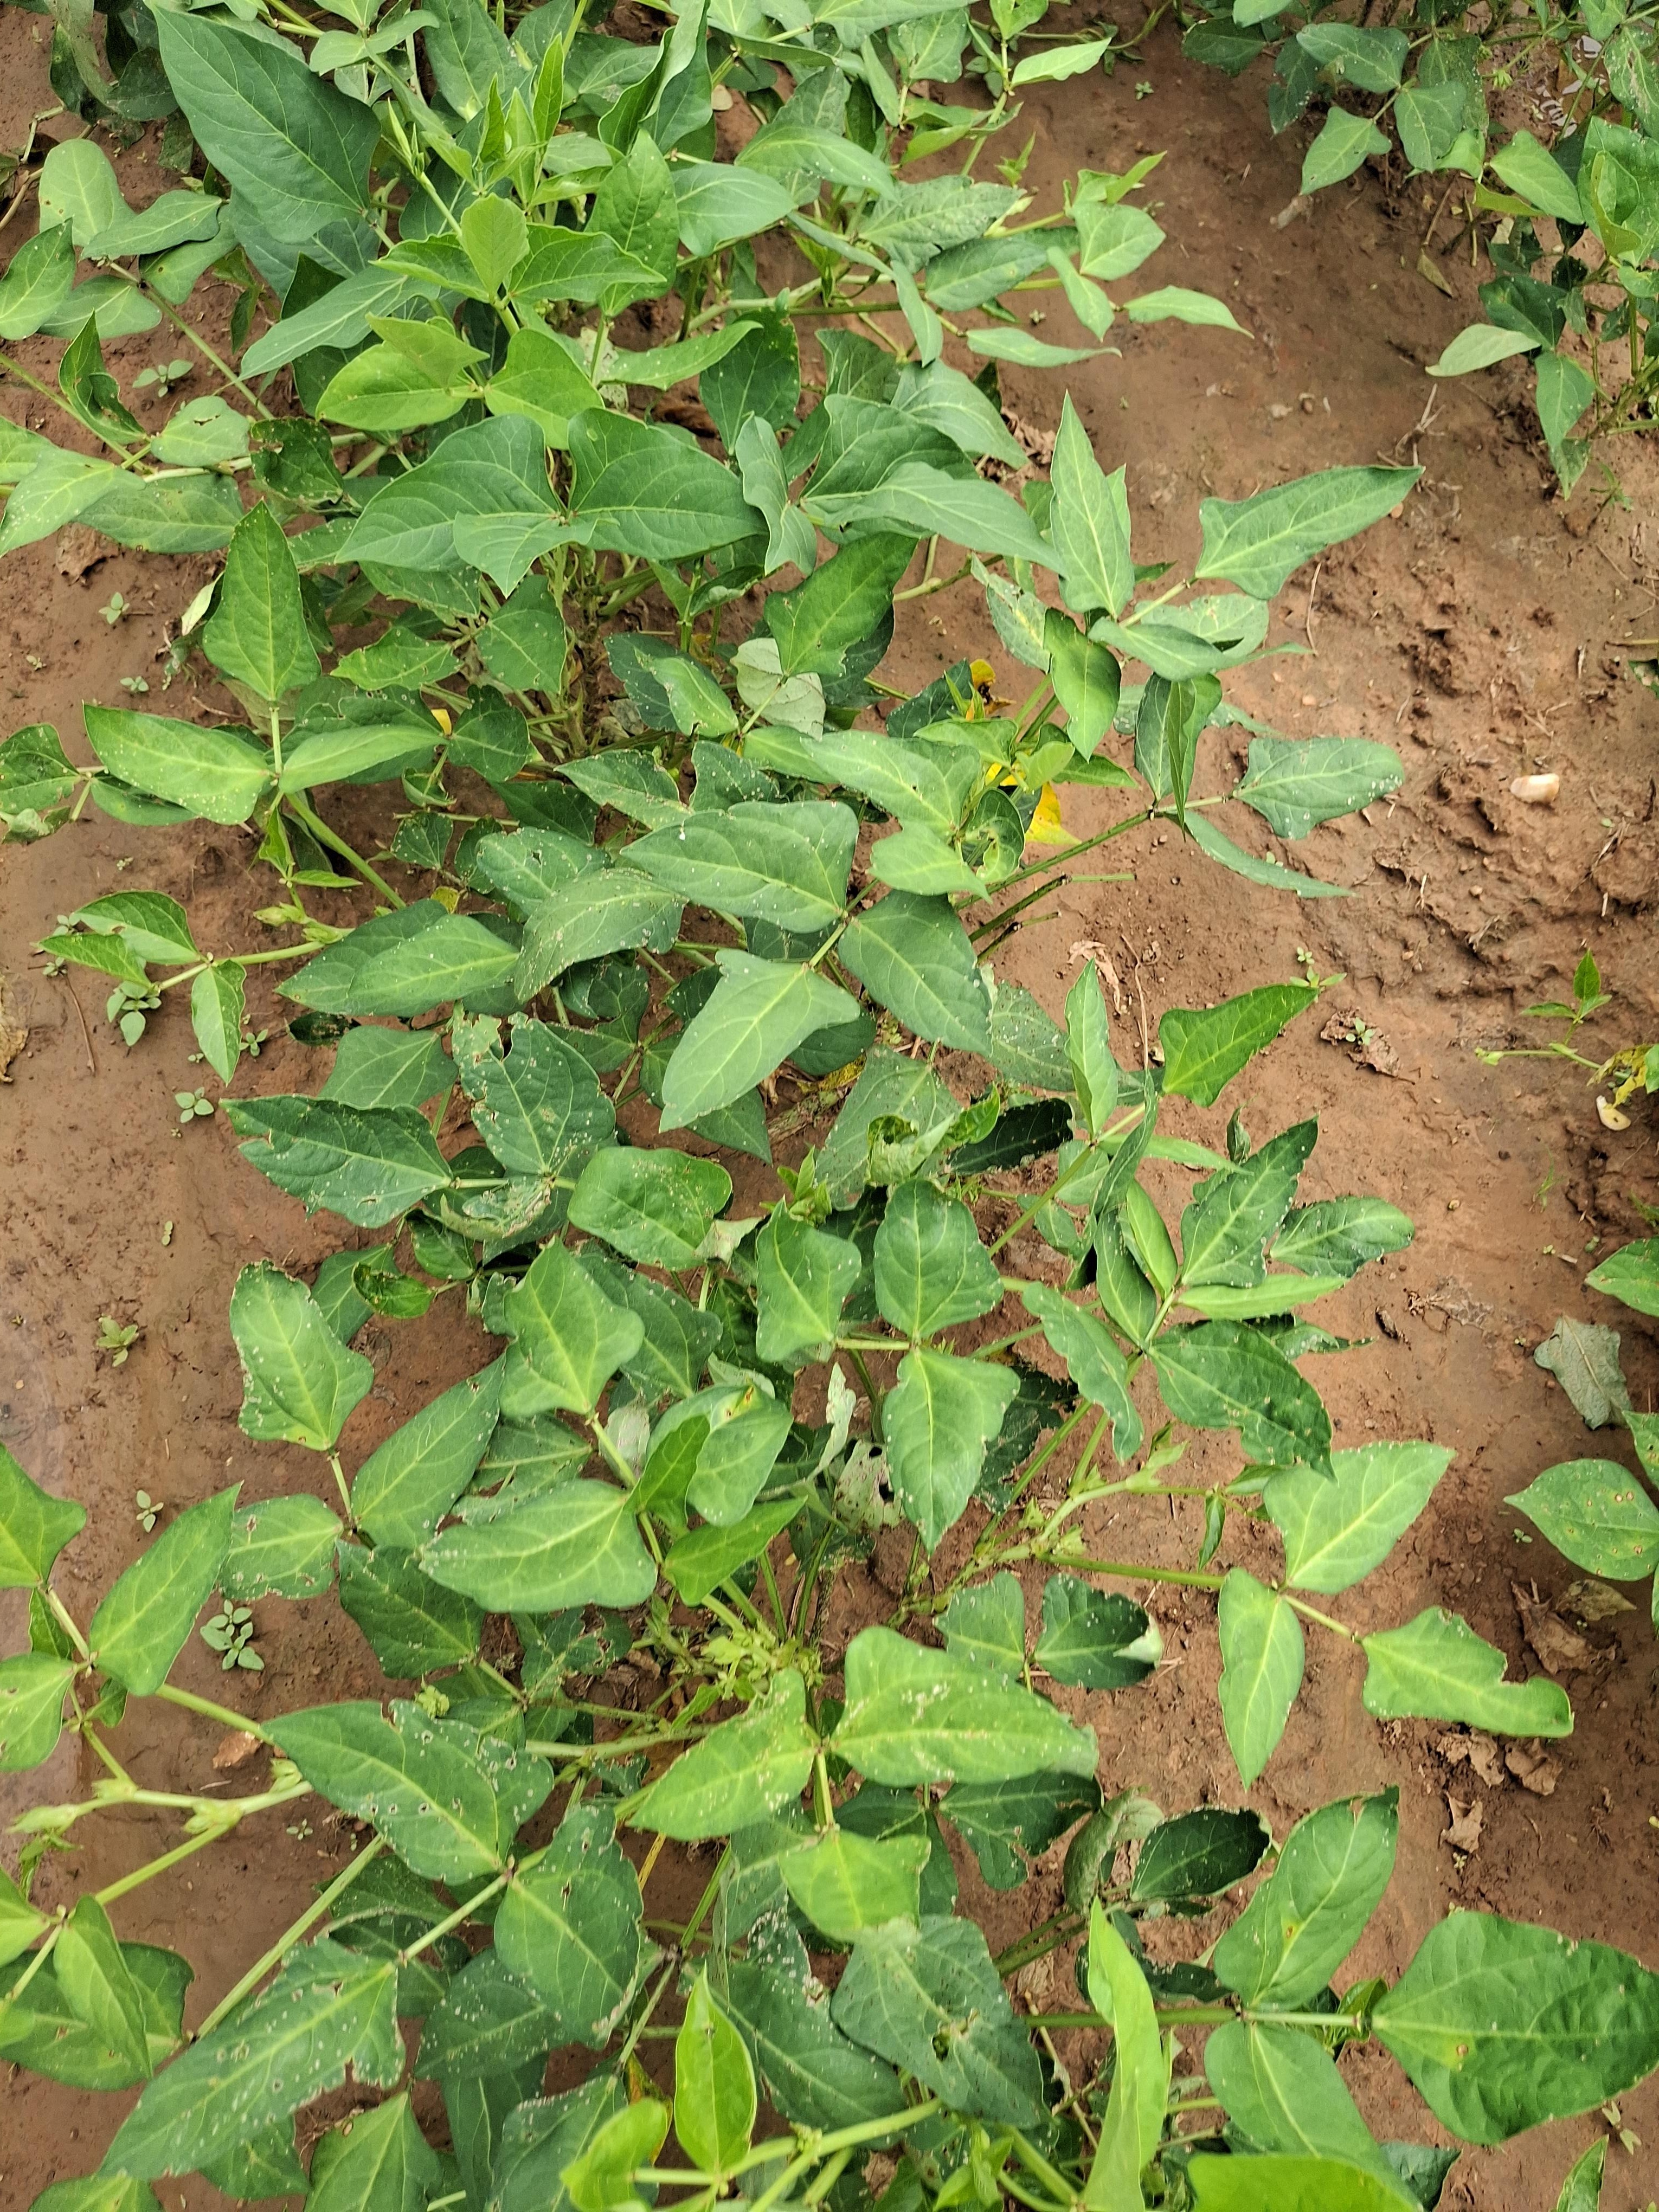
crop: cowpea
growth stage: flowering
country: Nigeria
